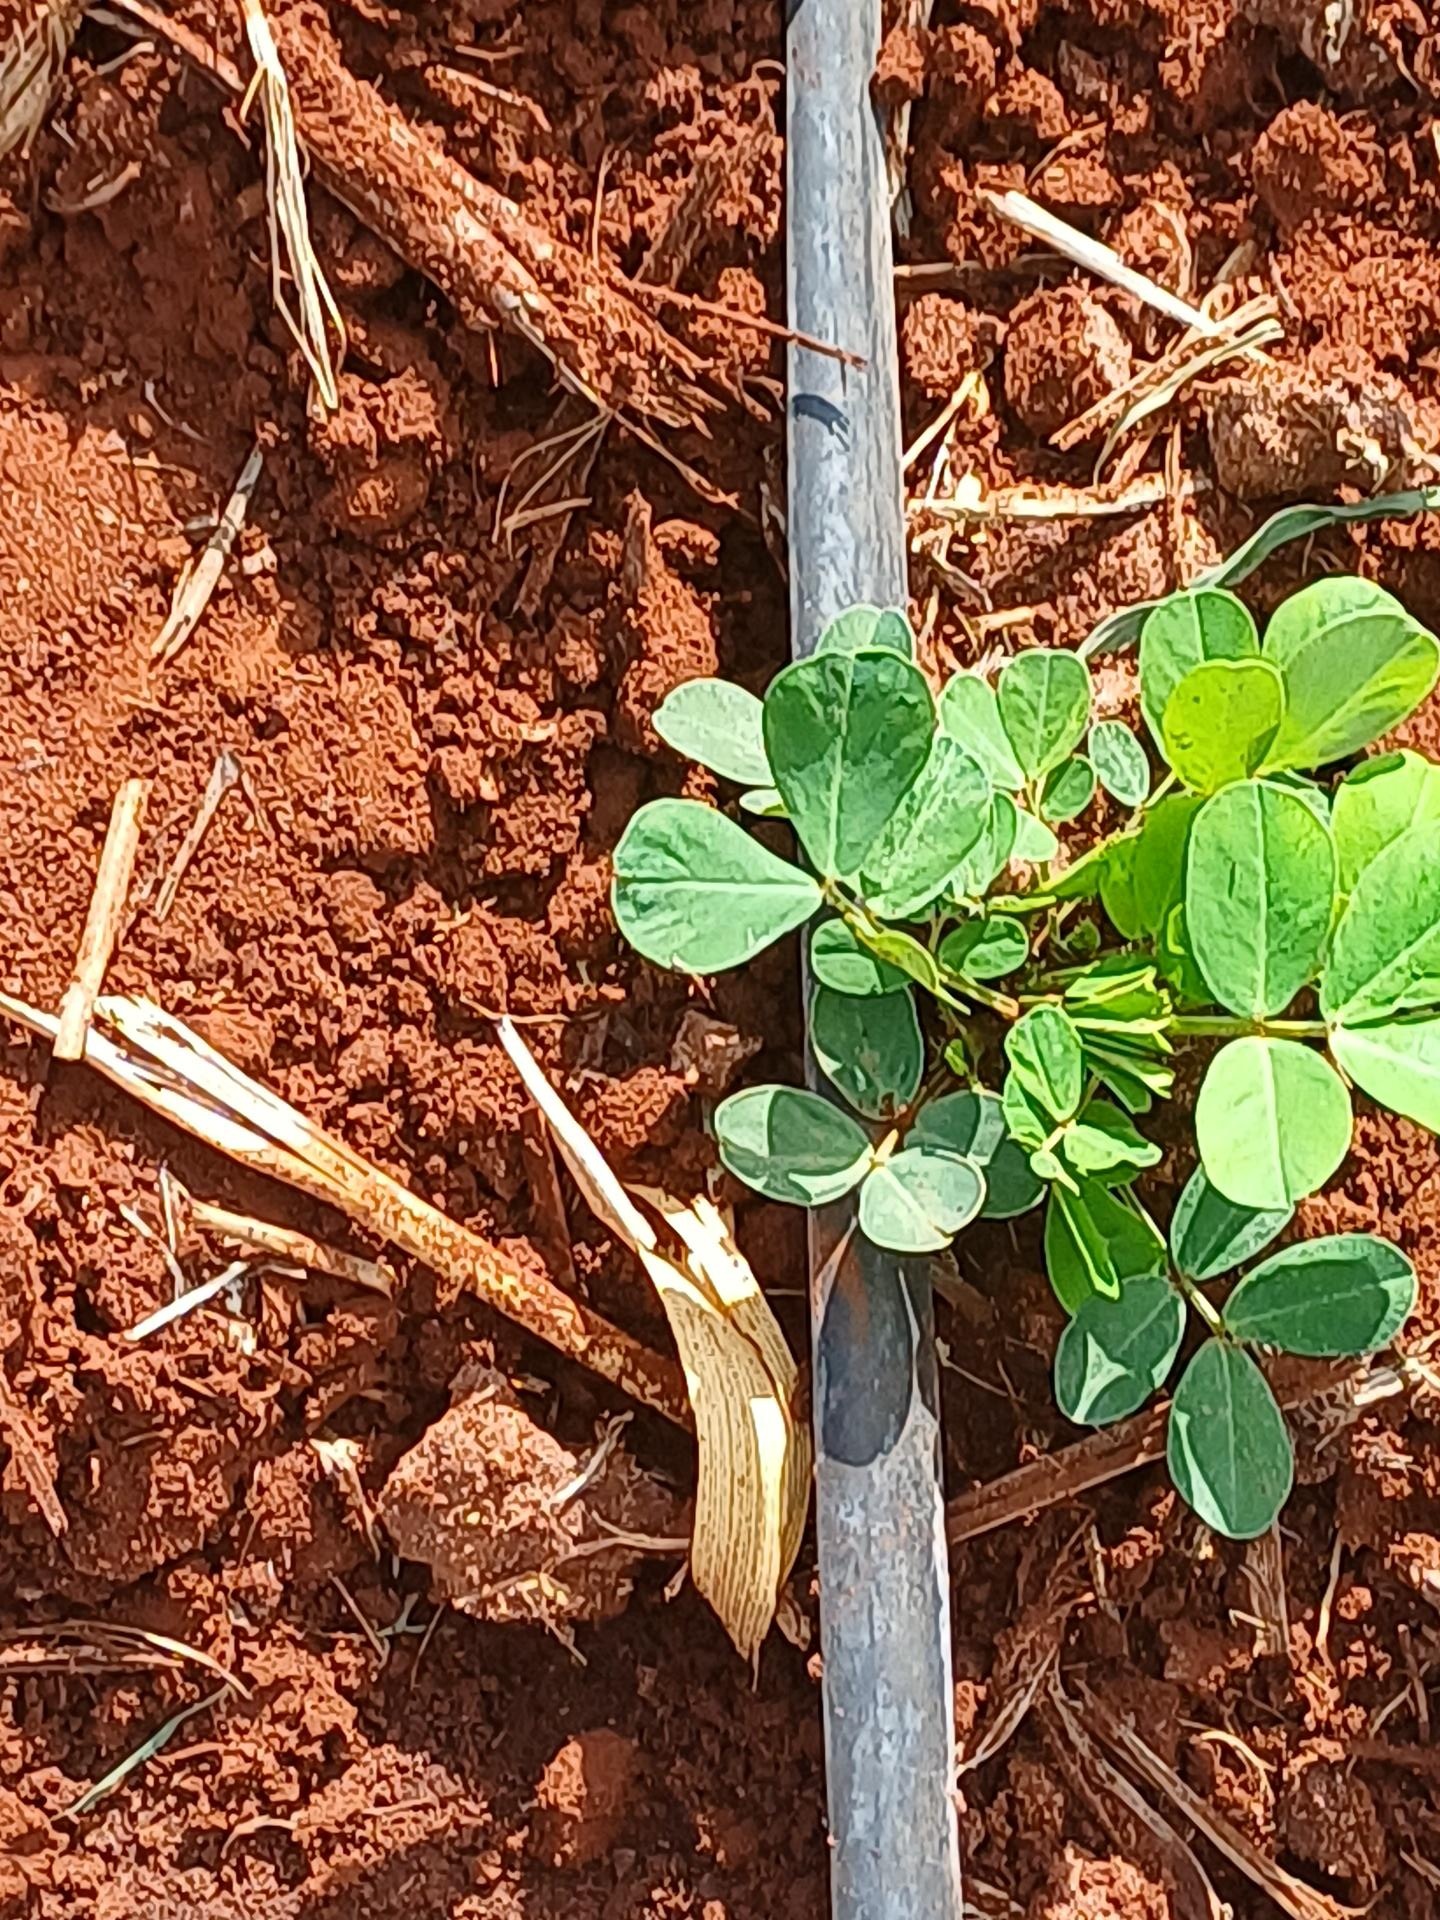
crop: groundnut
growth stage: vegetative
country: Kenya
